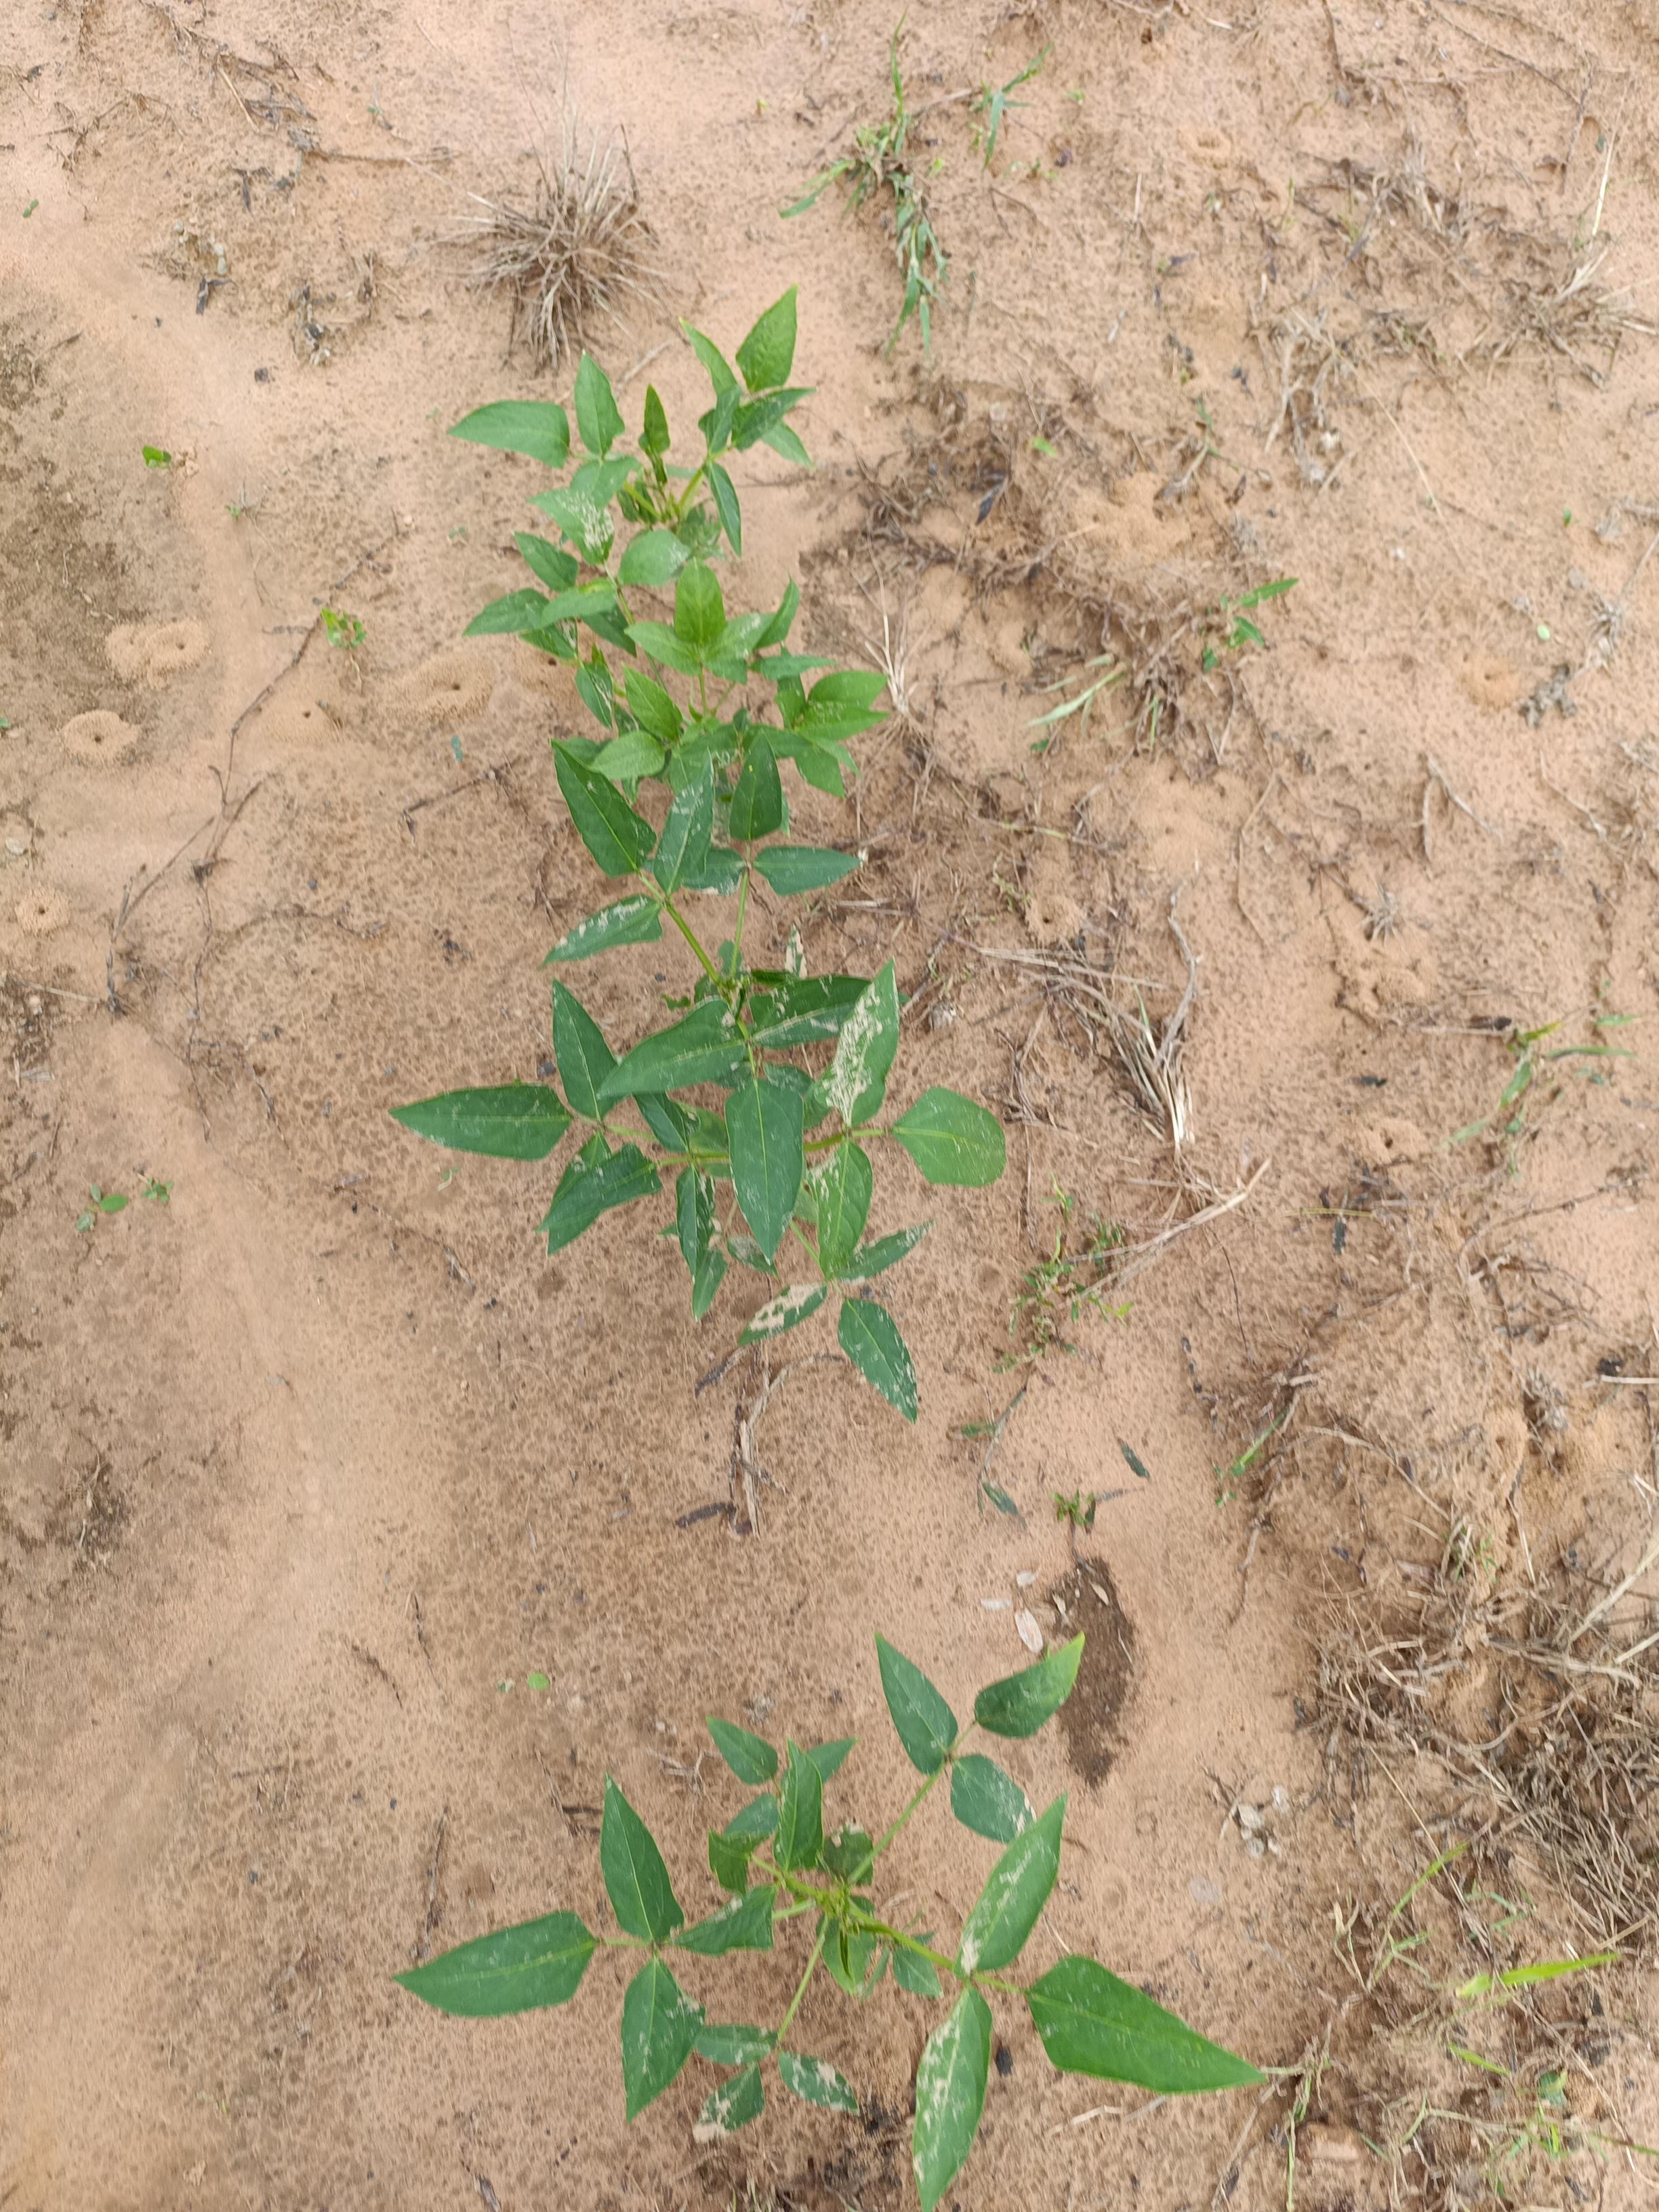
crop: cowpea
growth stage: emergence
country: Nigeria
